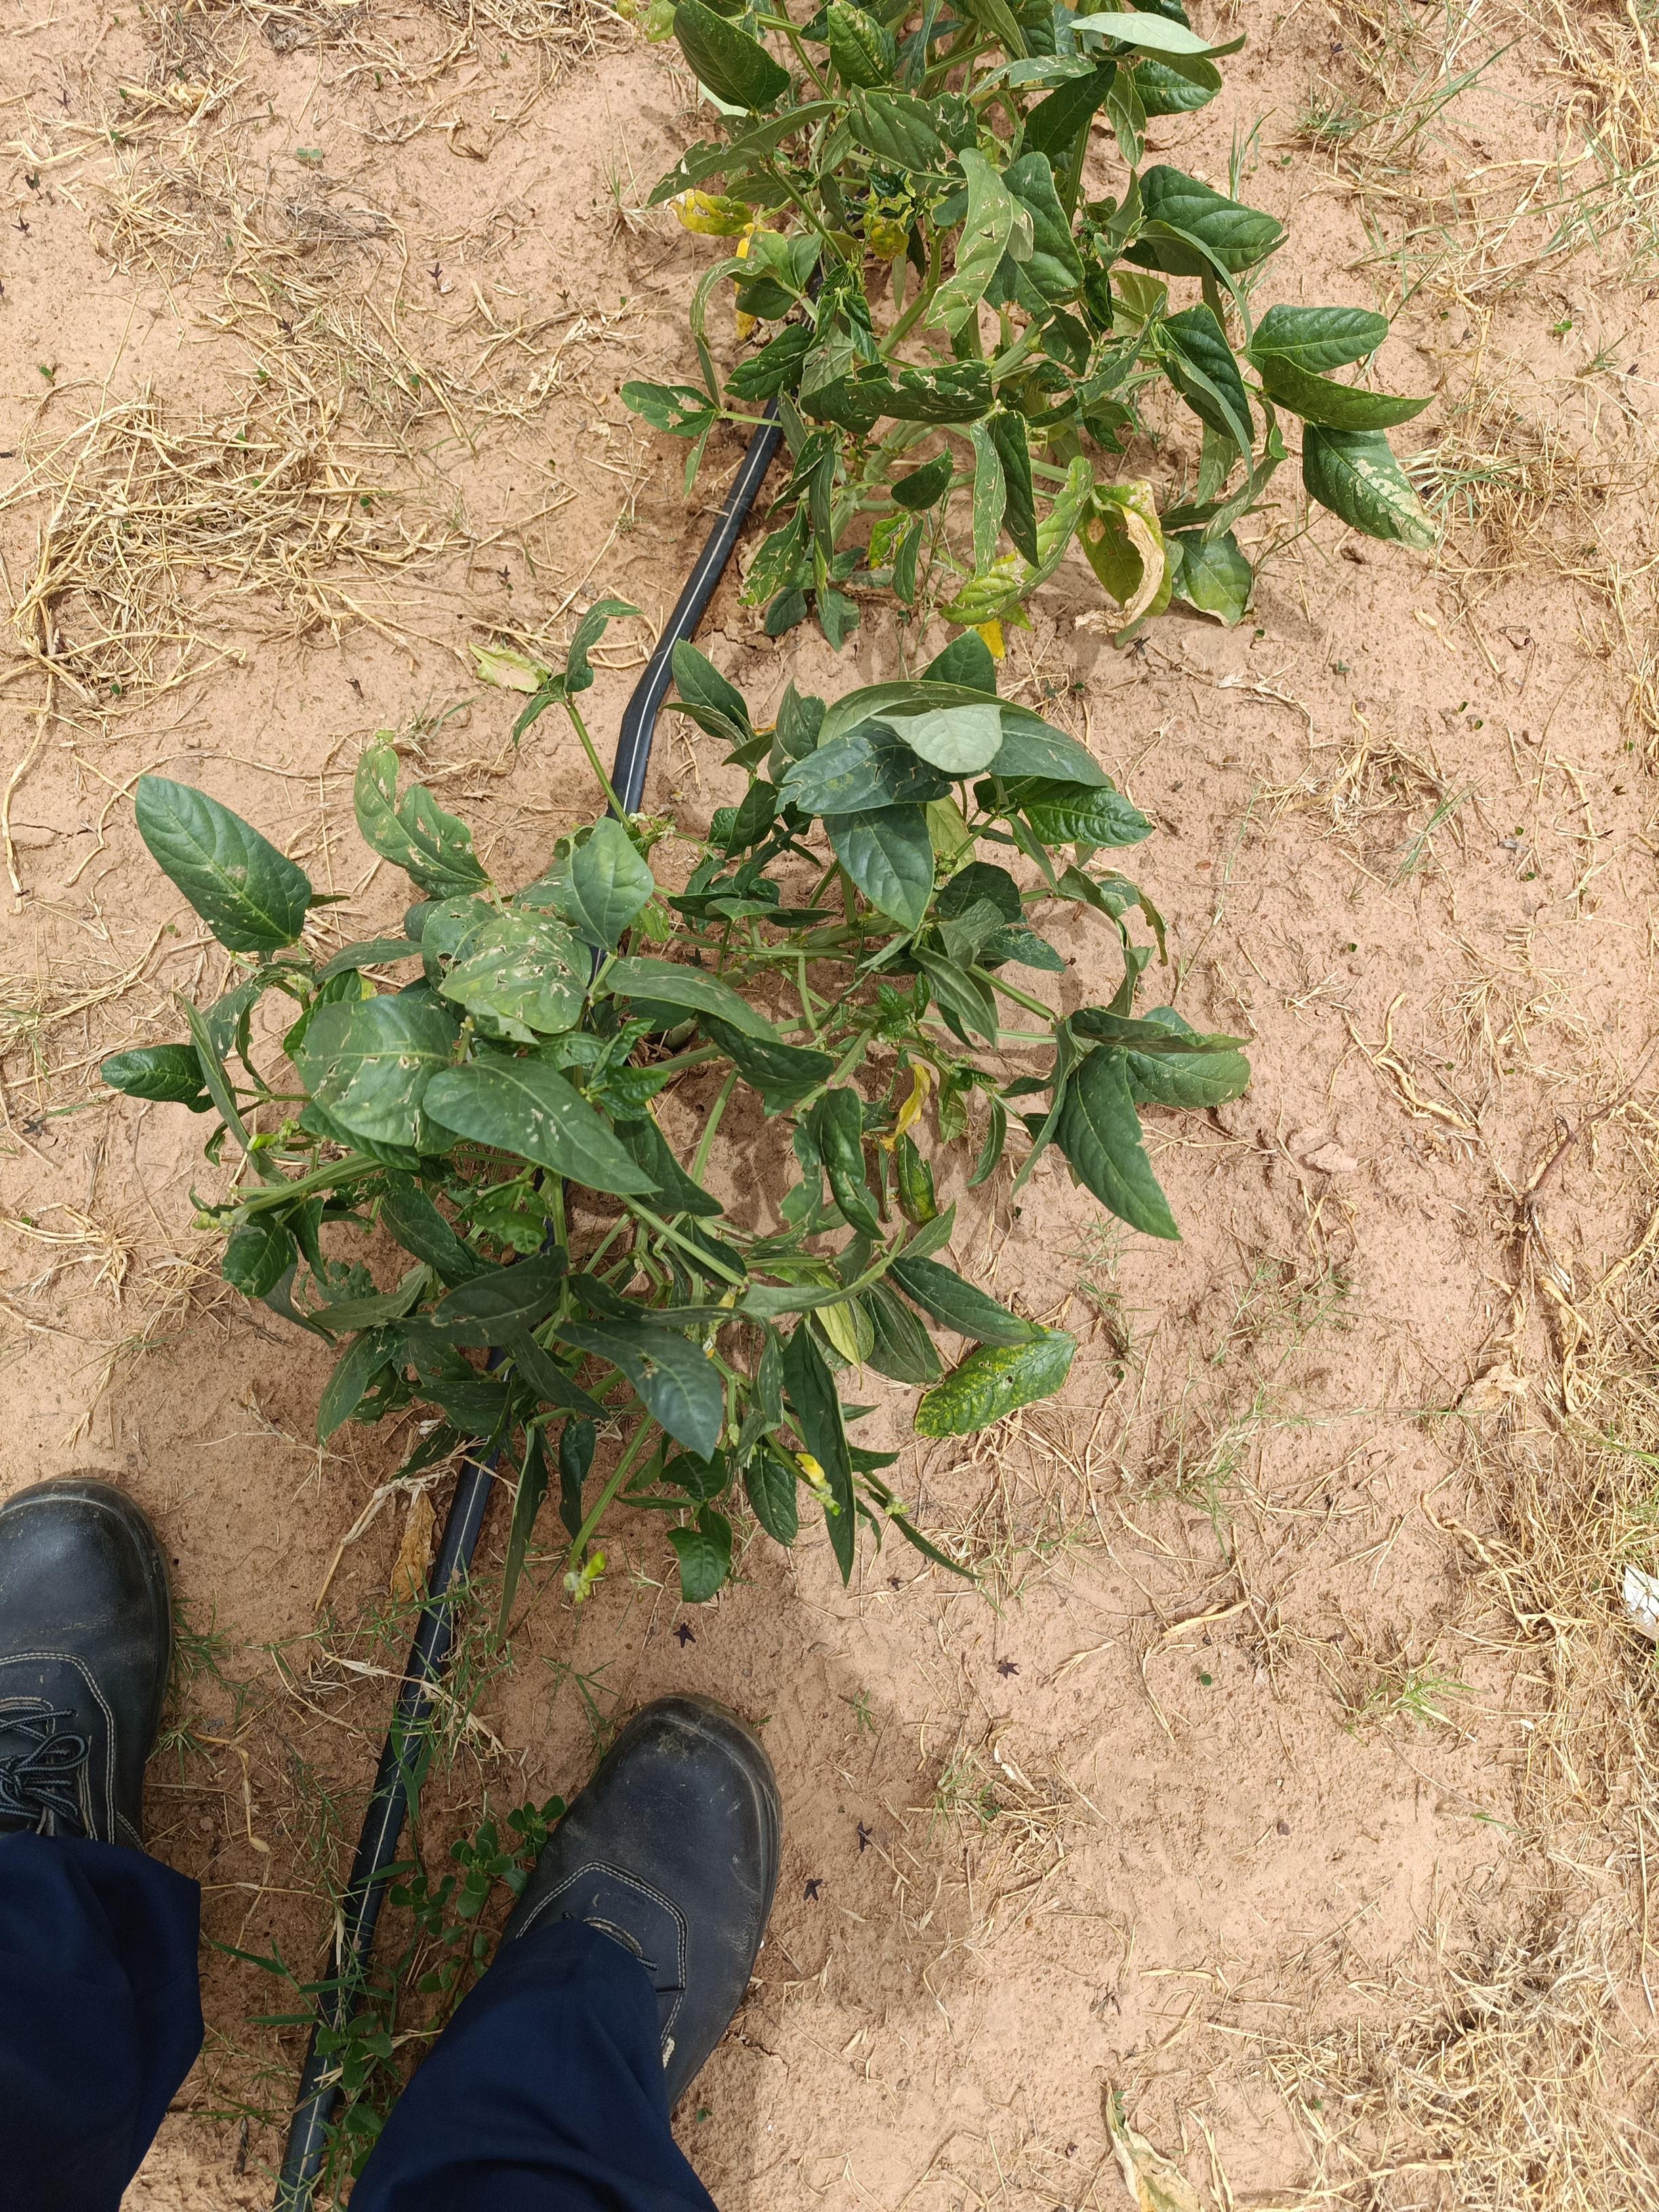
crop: cowpea
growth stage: flowering
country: Nigeria
